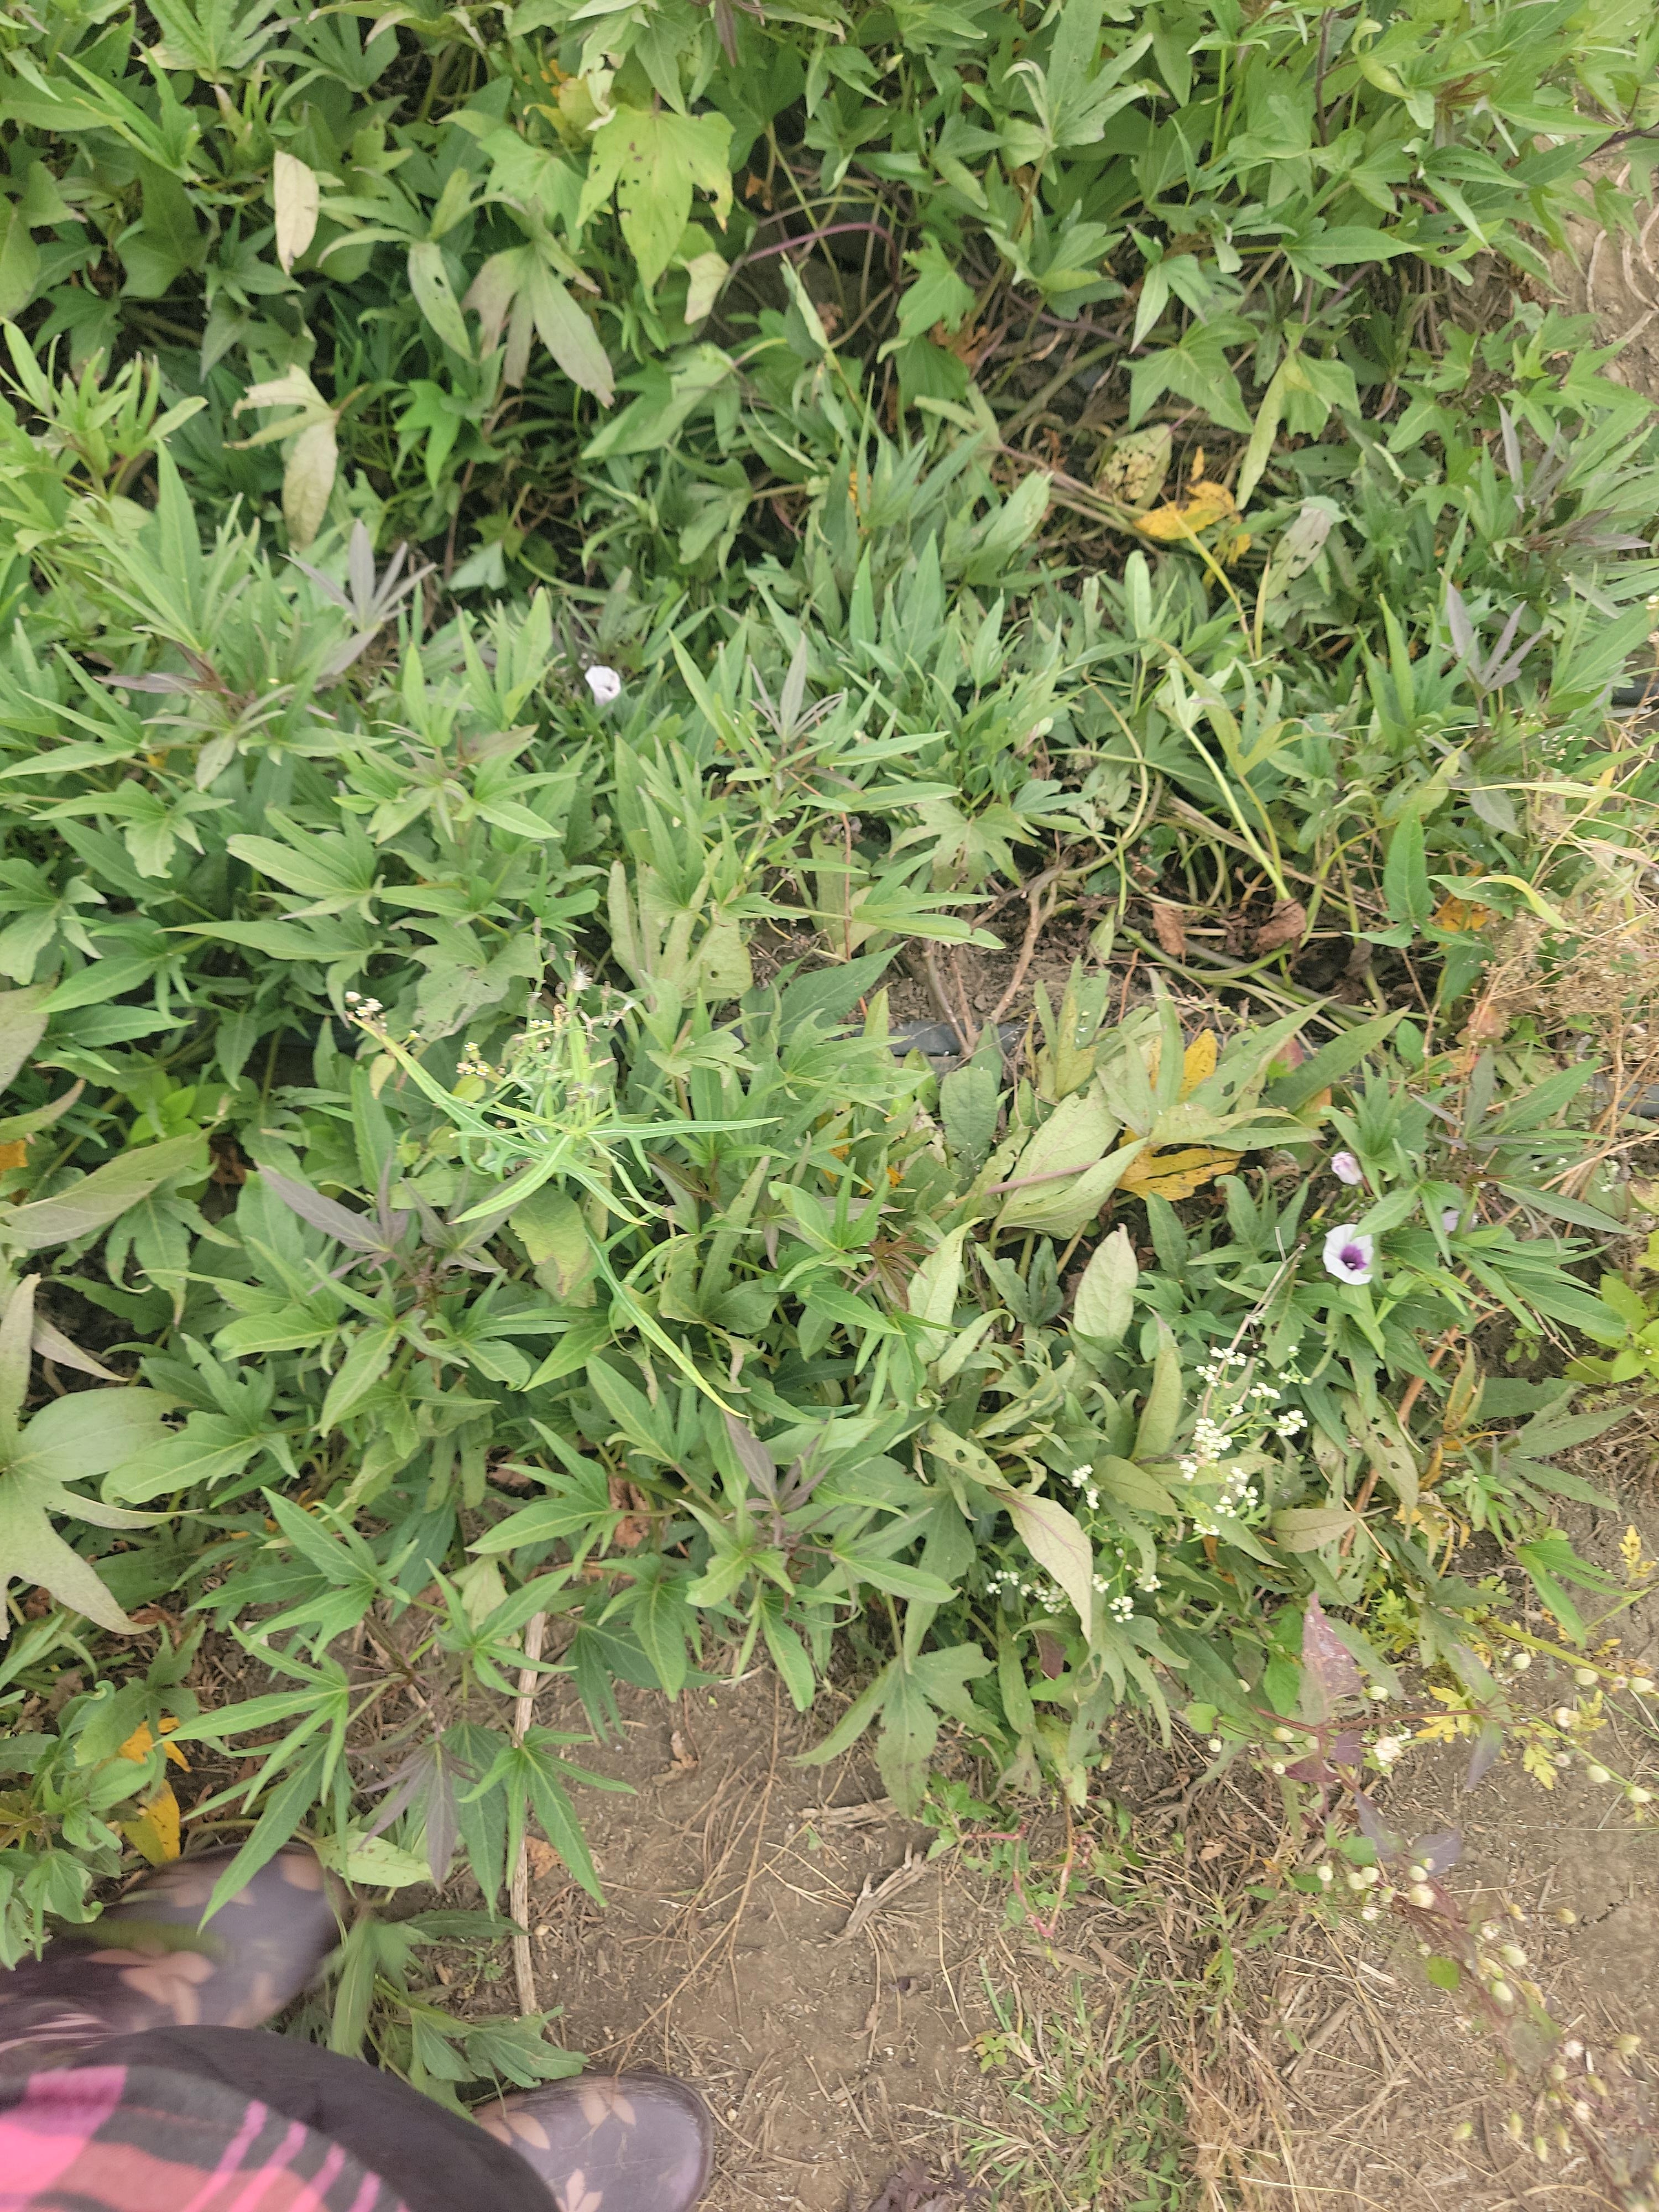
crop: sweet potato
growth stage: flowering
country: Tanzania
